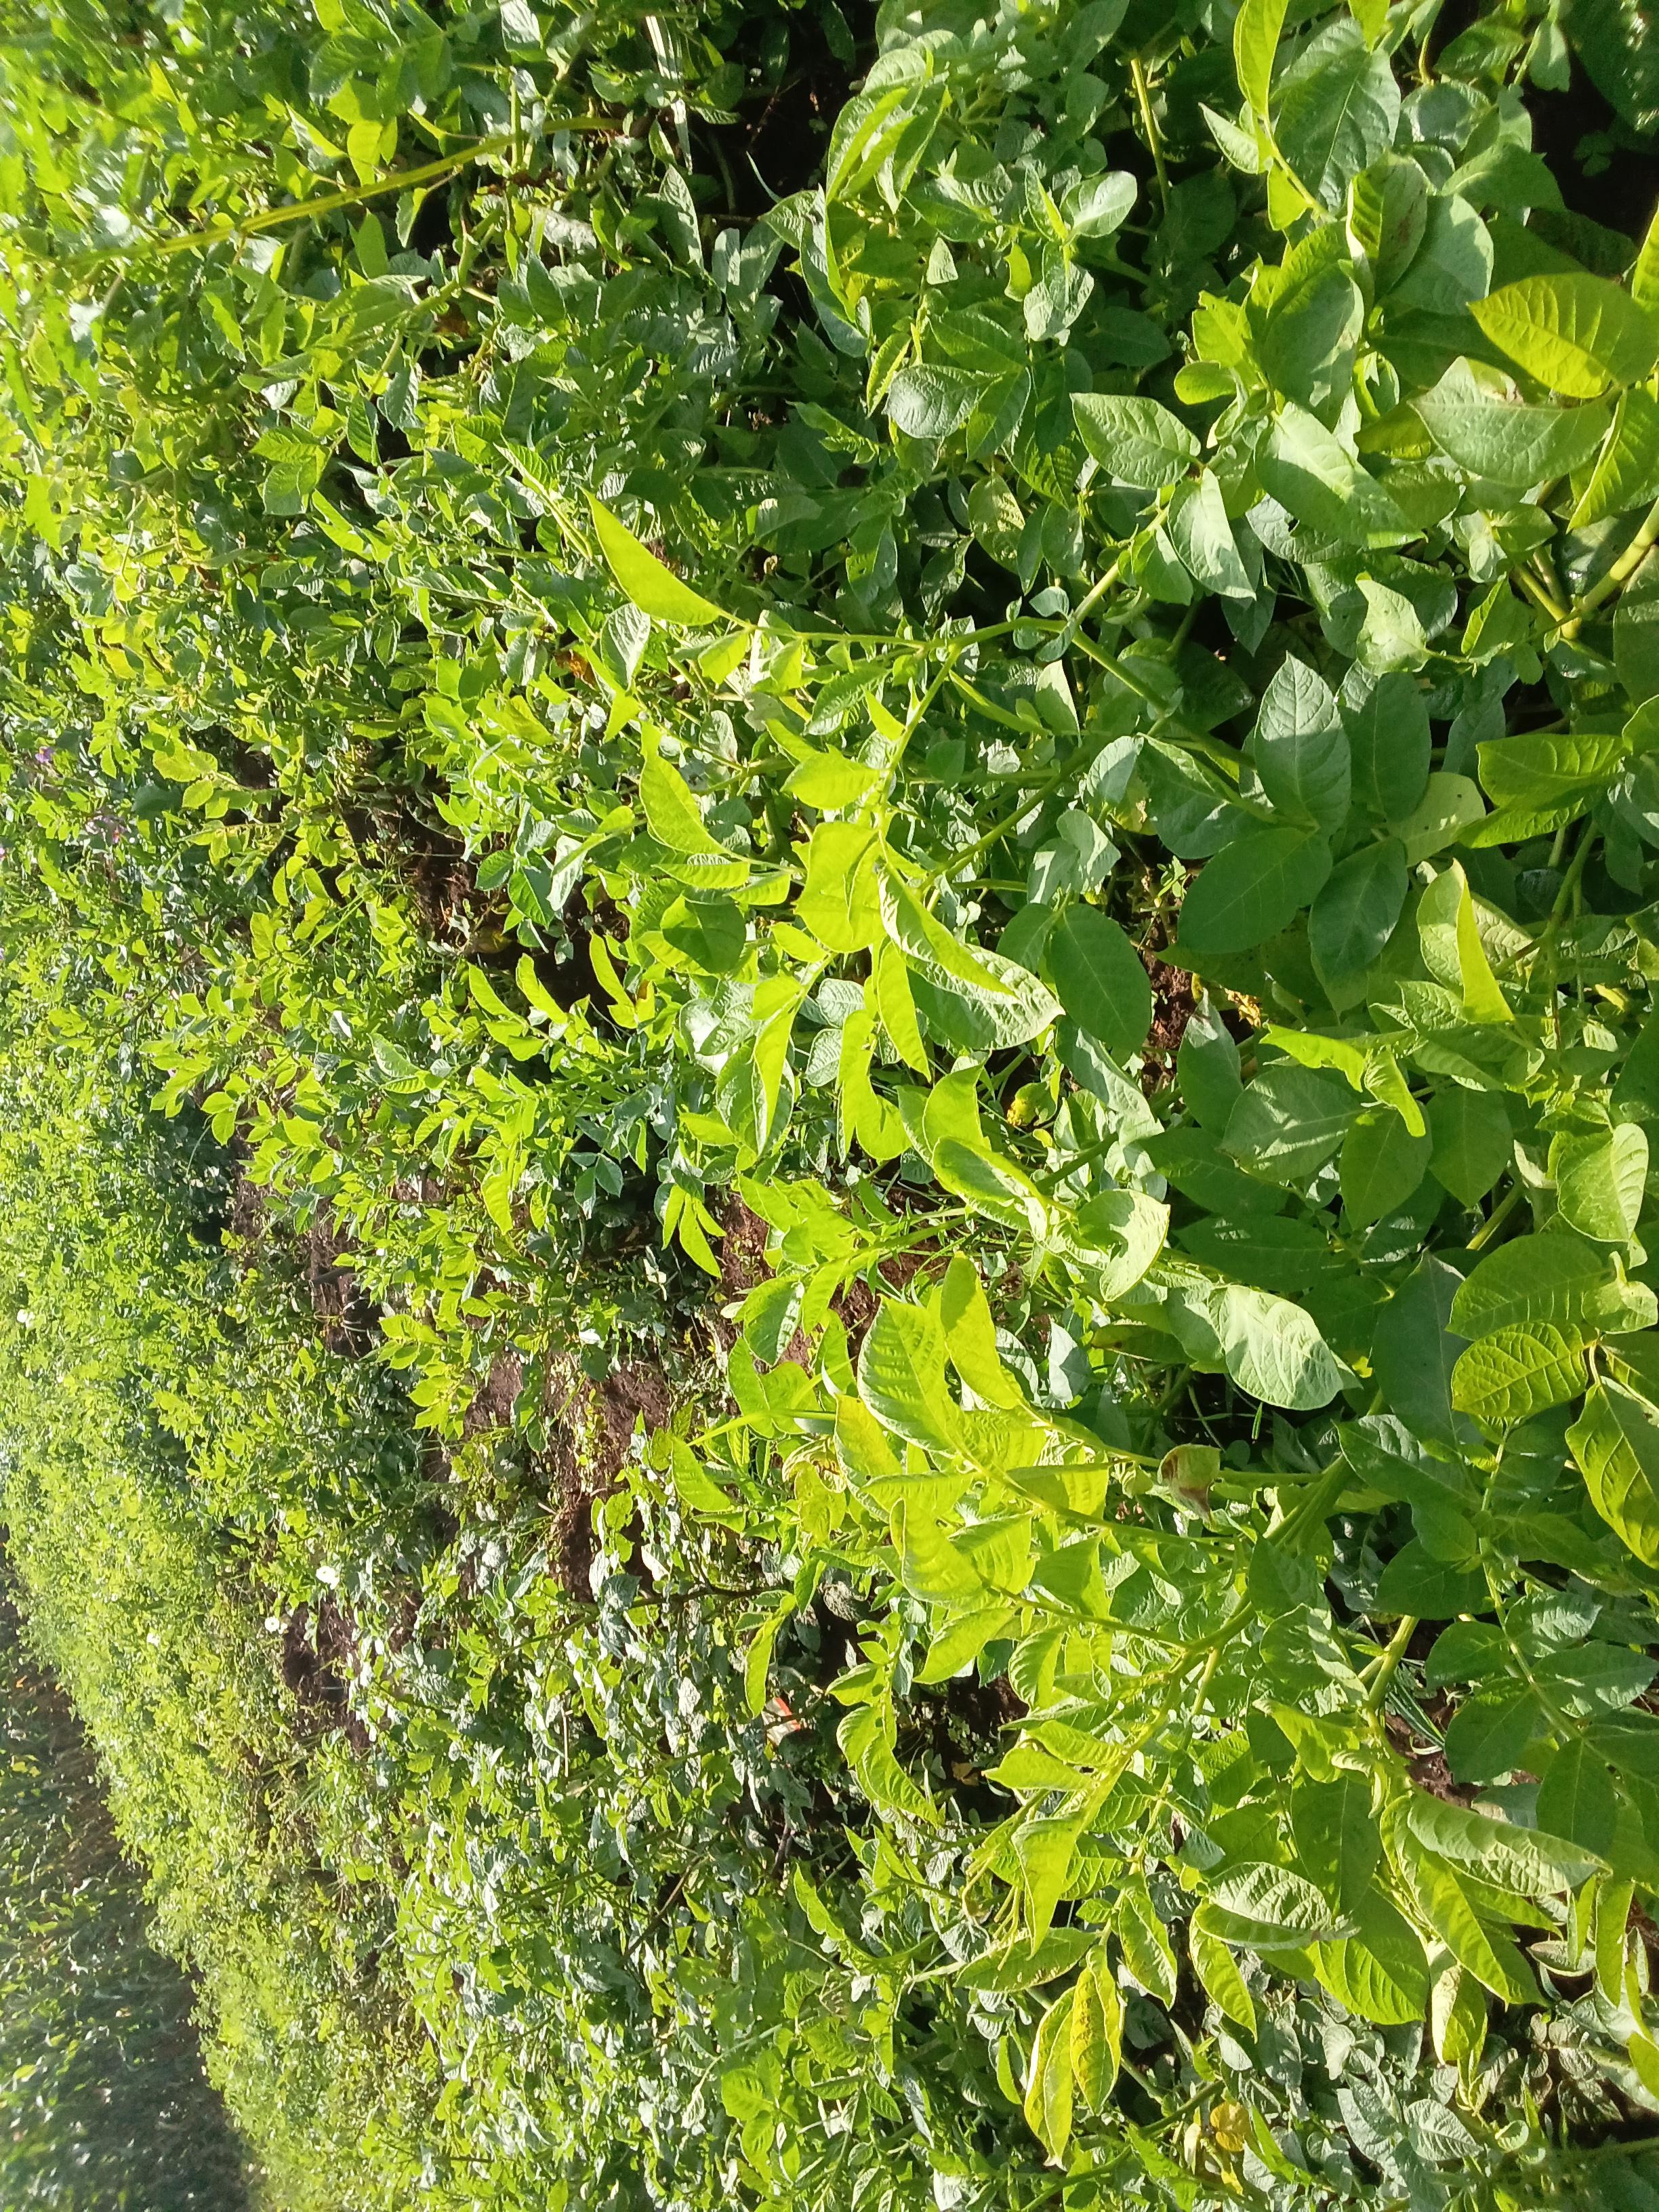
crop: potato
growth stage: vegetative
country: Kenya
